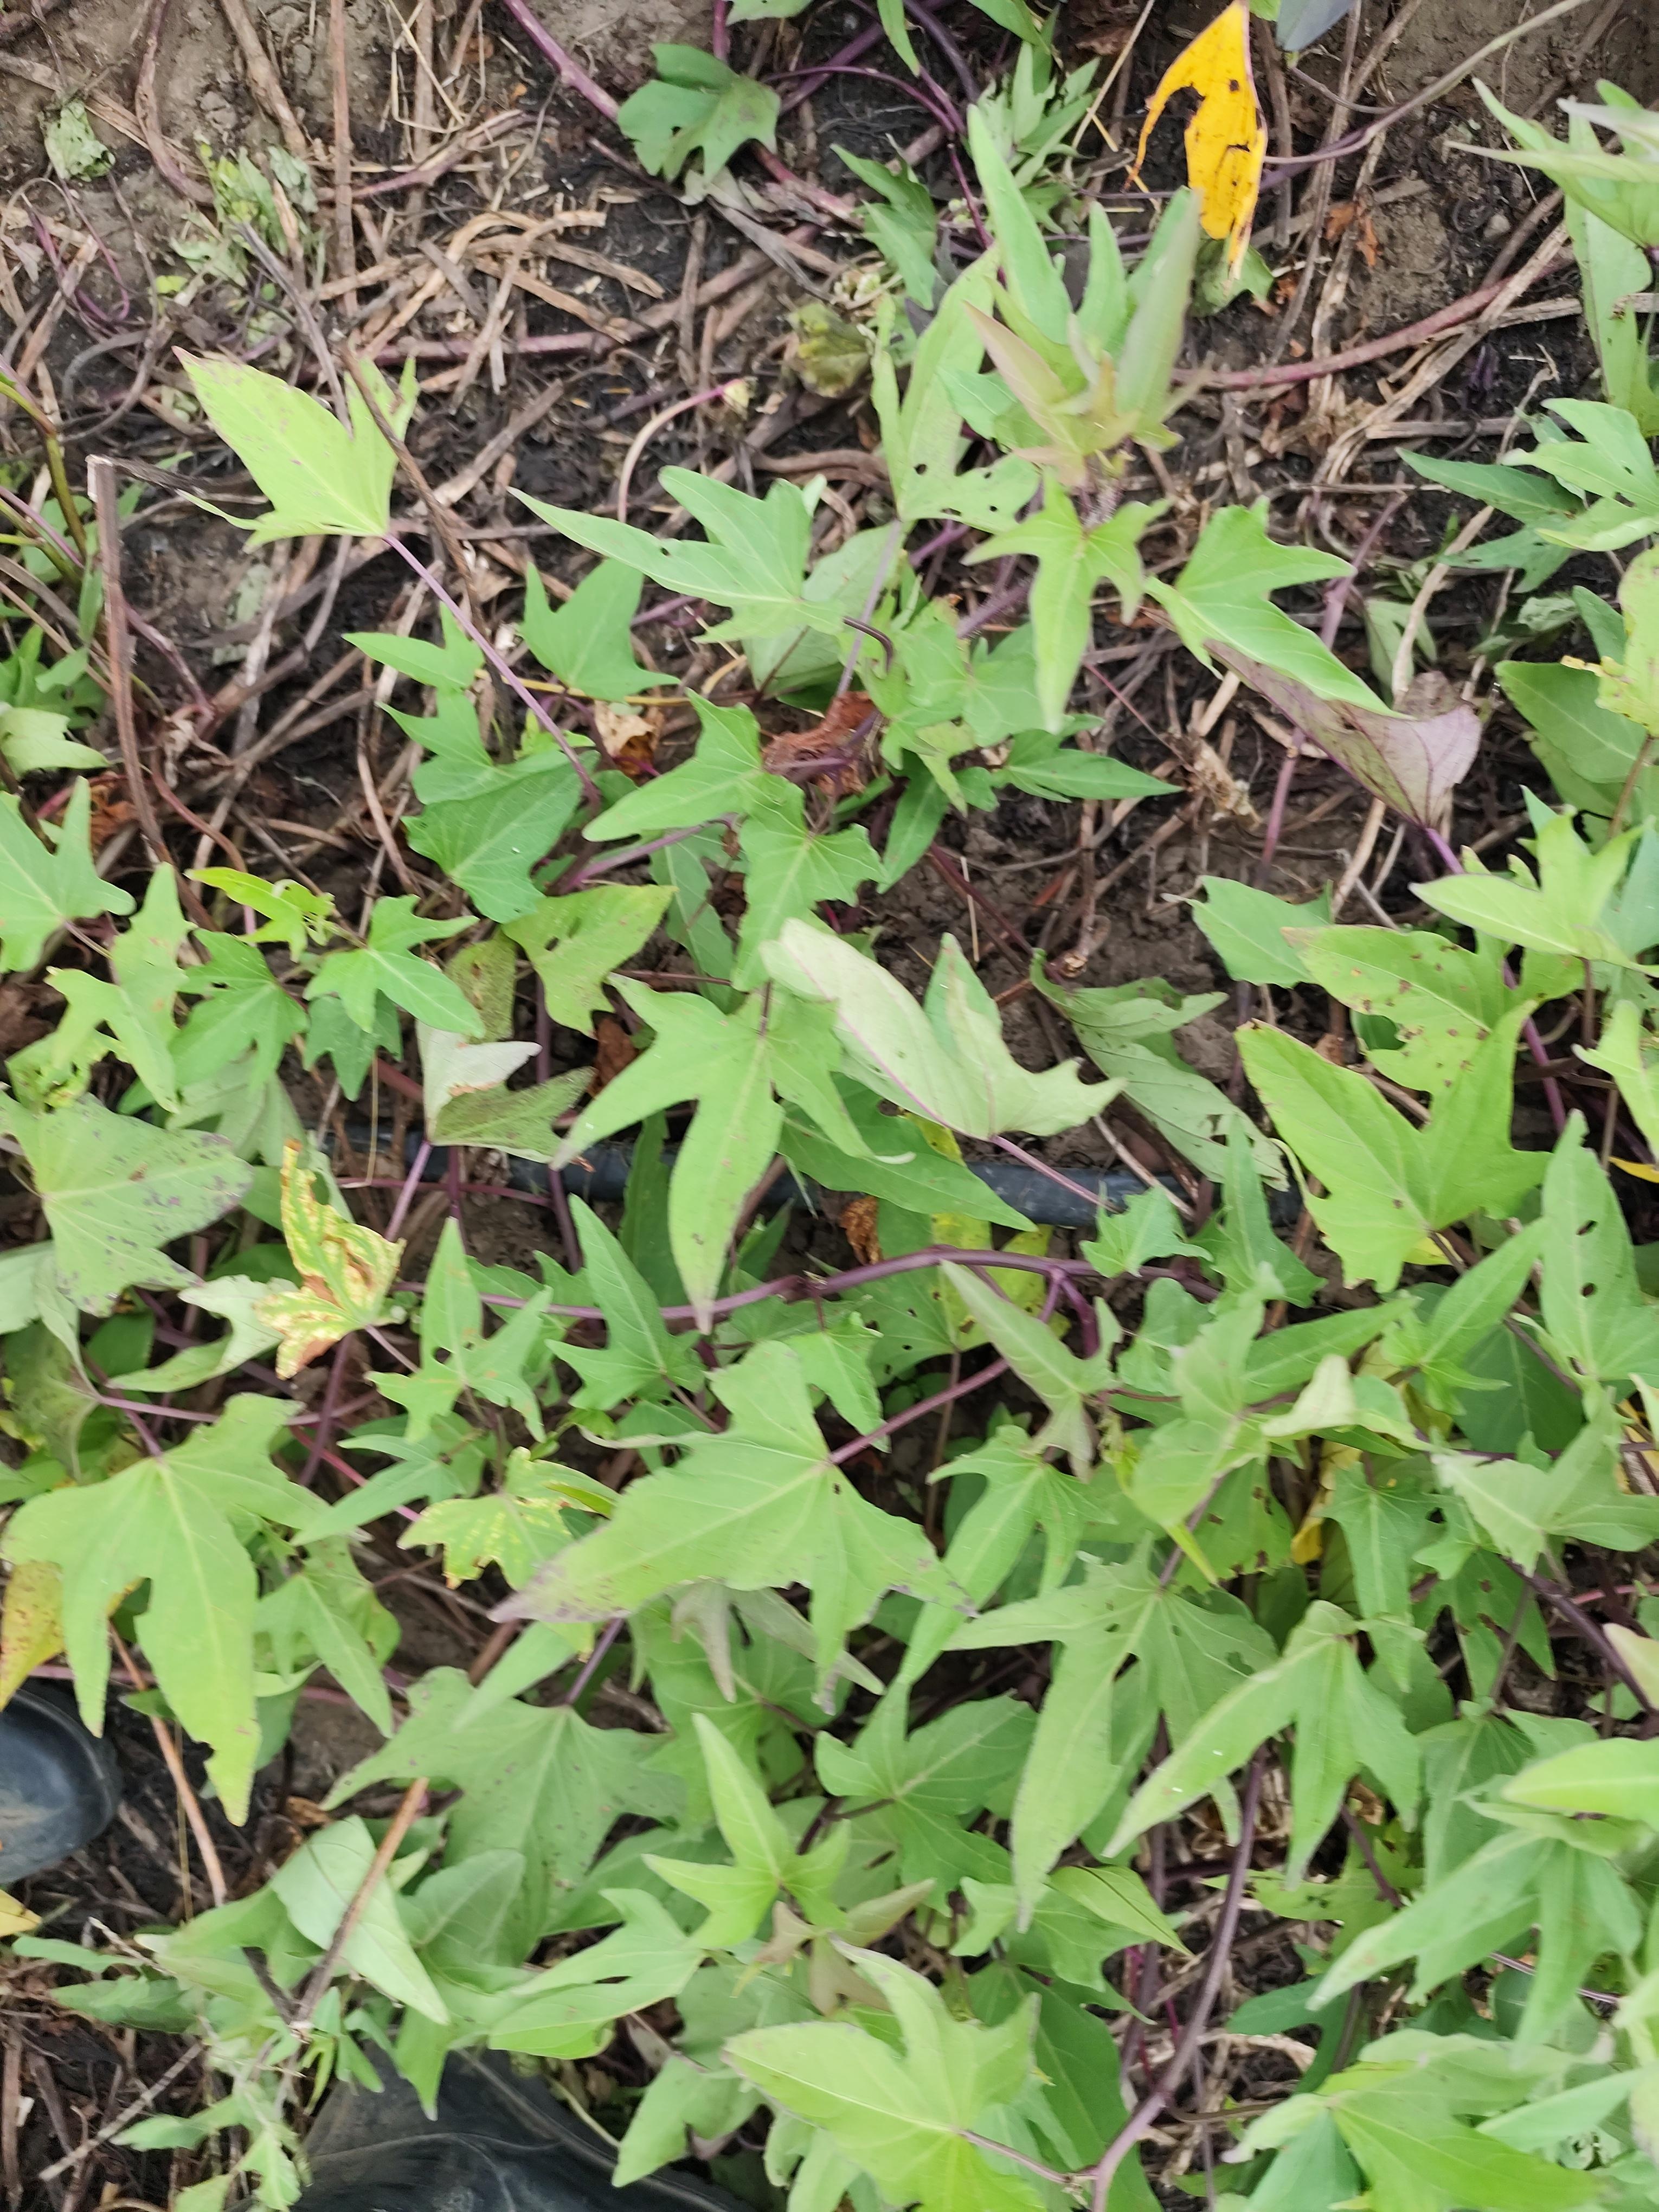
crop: sweet potato
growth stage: flowering
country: Tanzania
